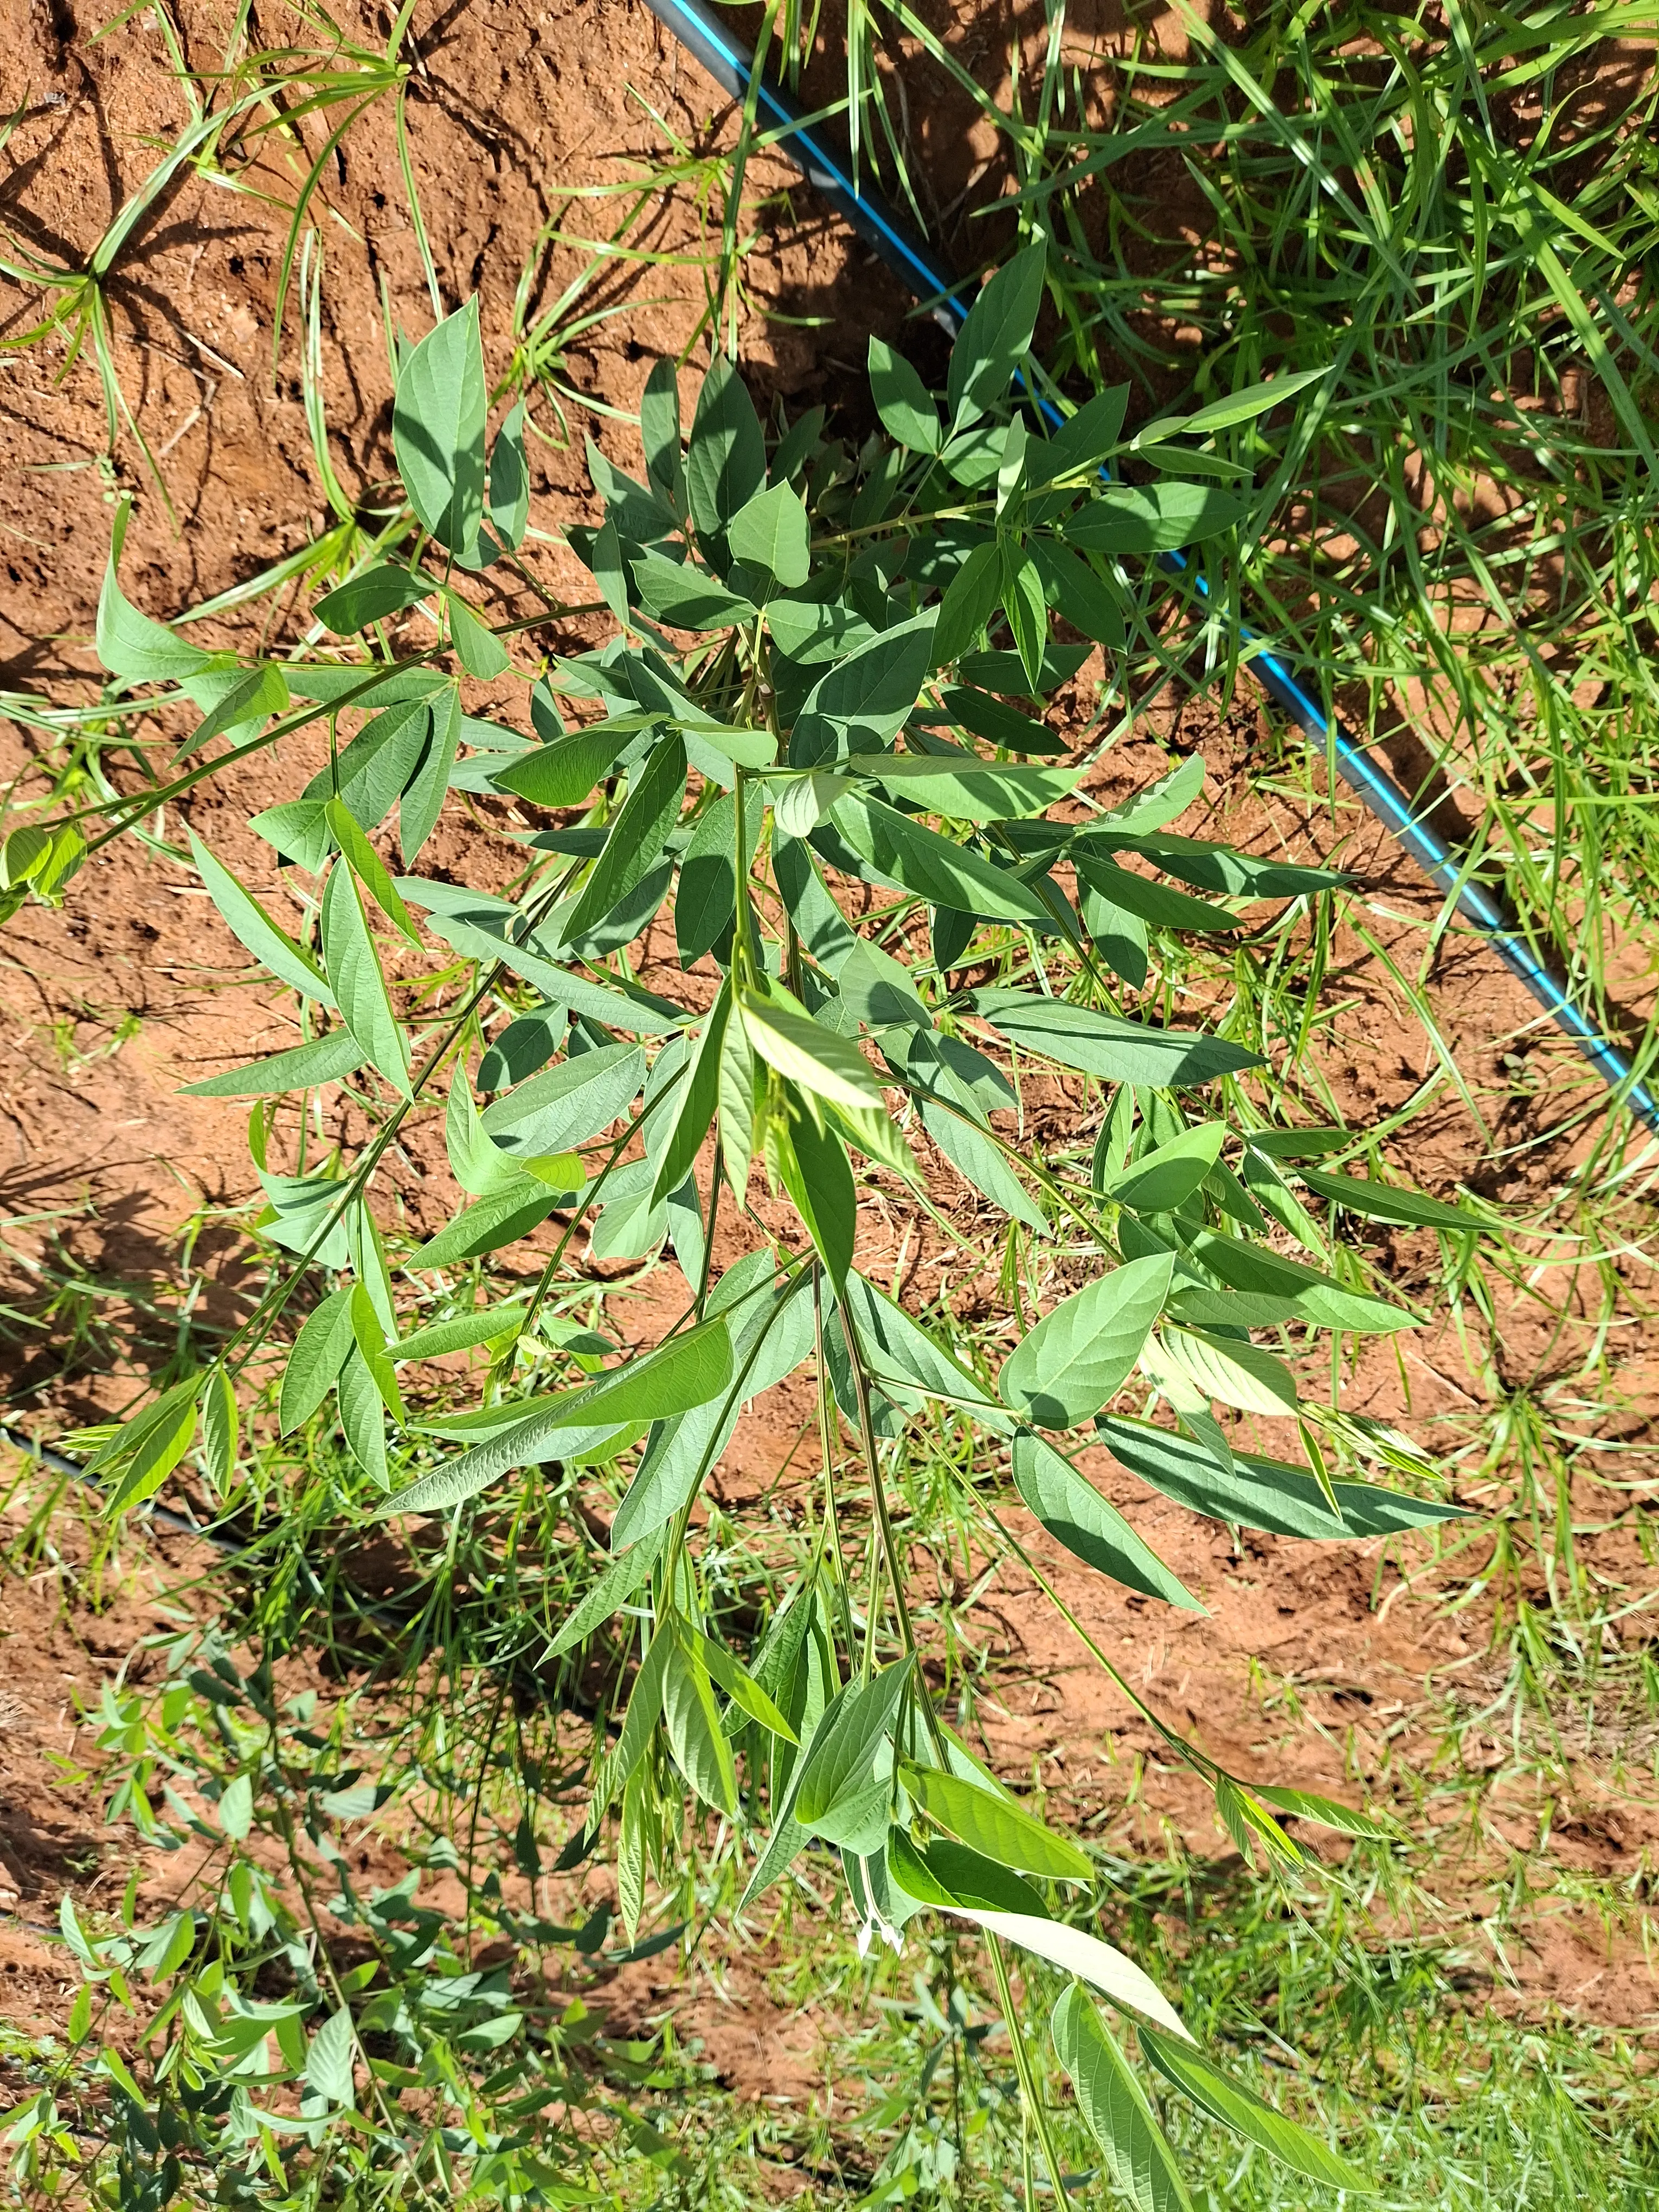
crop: pigeonpea
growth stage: vegetative
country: Kenya
